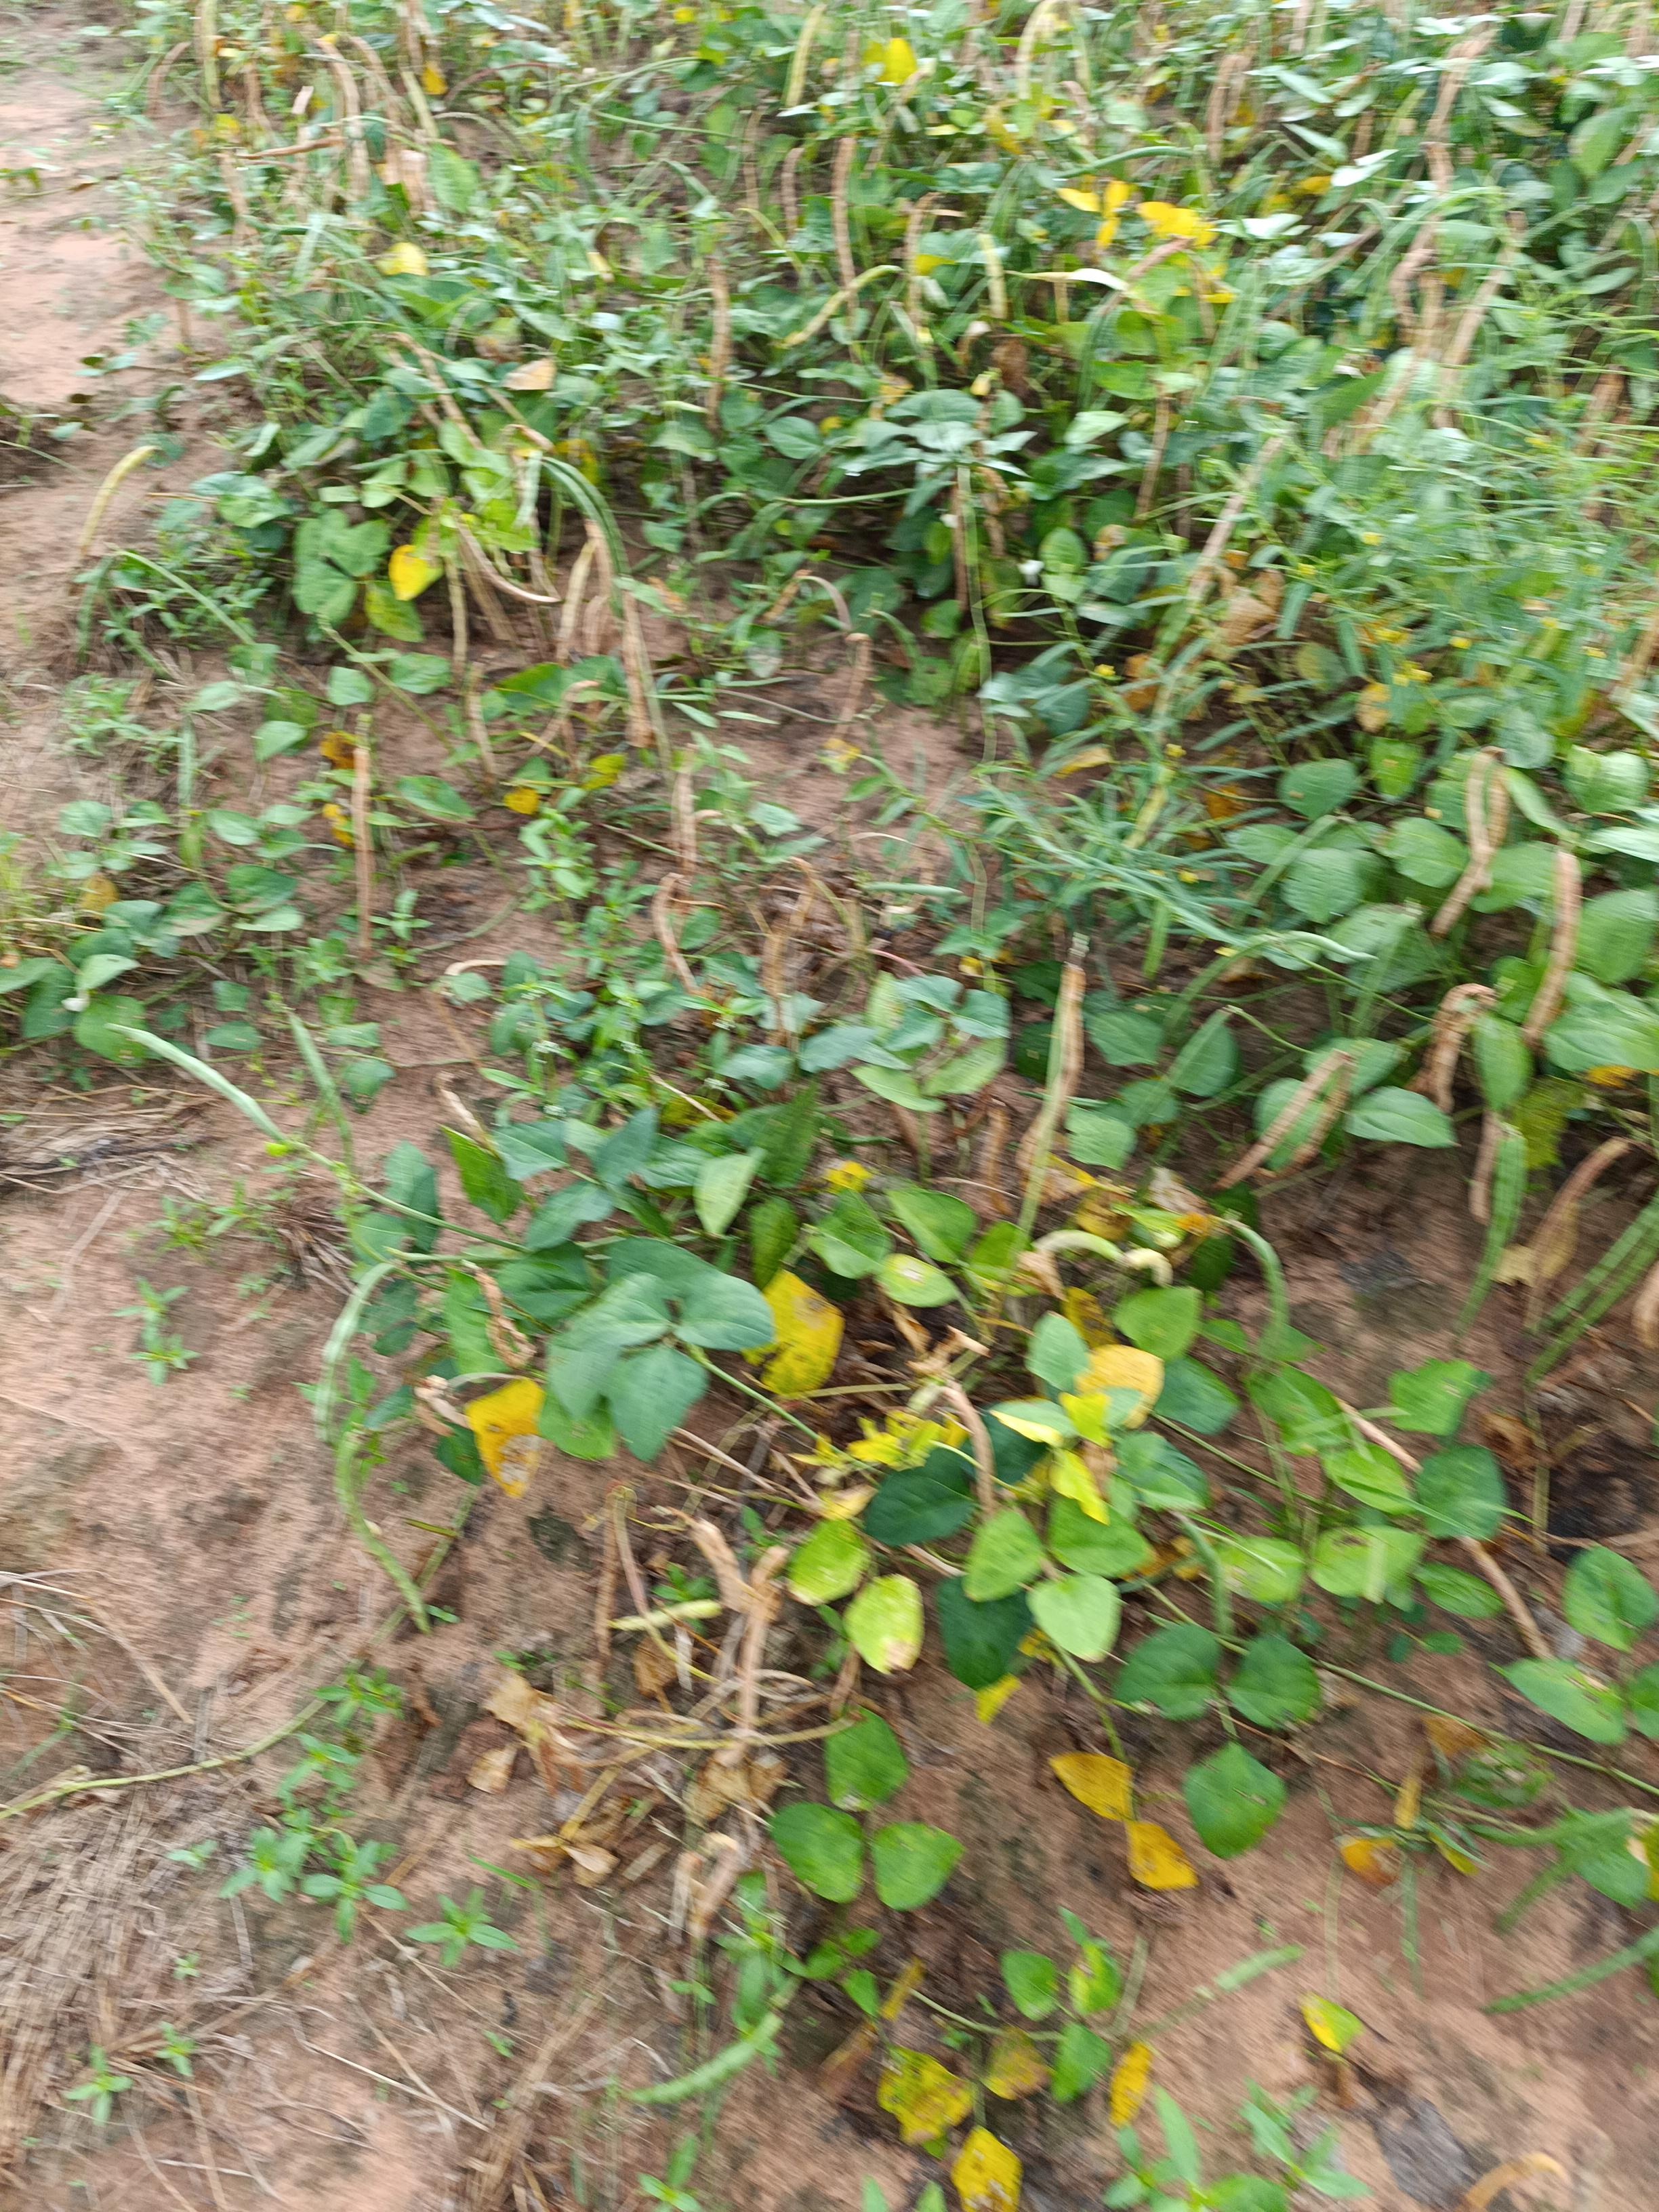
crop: cowpea
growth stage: maturity
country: Nigeria
